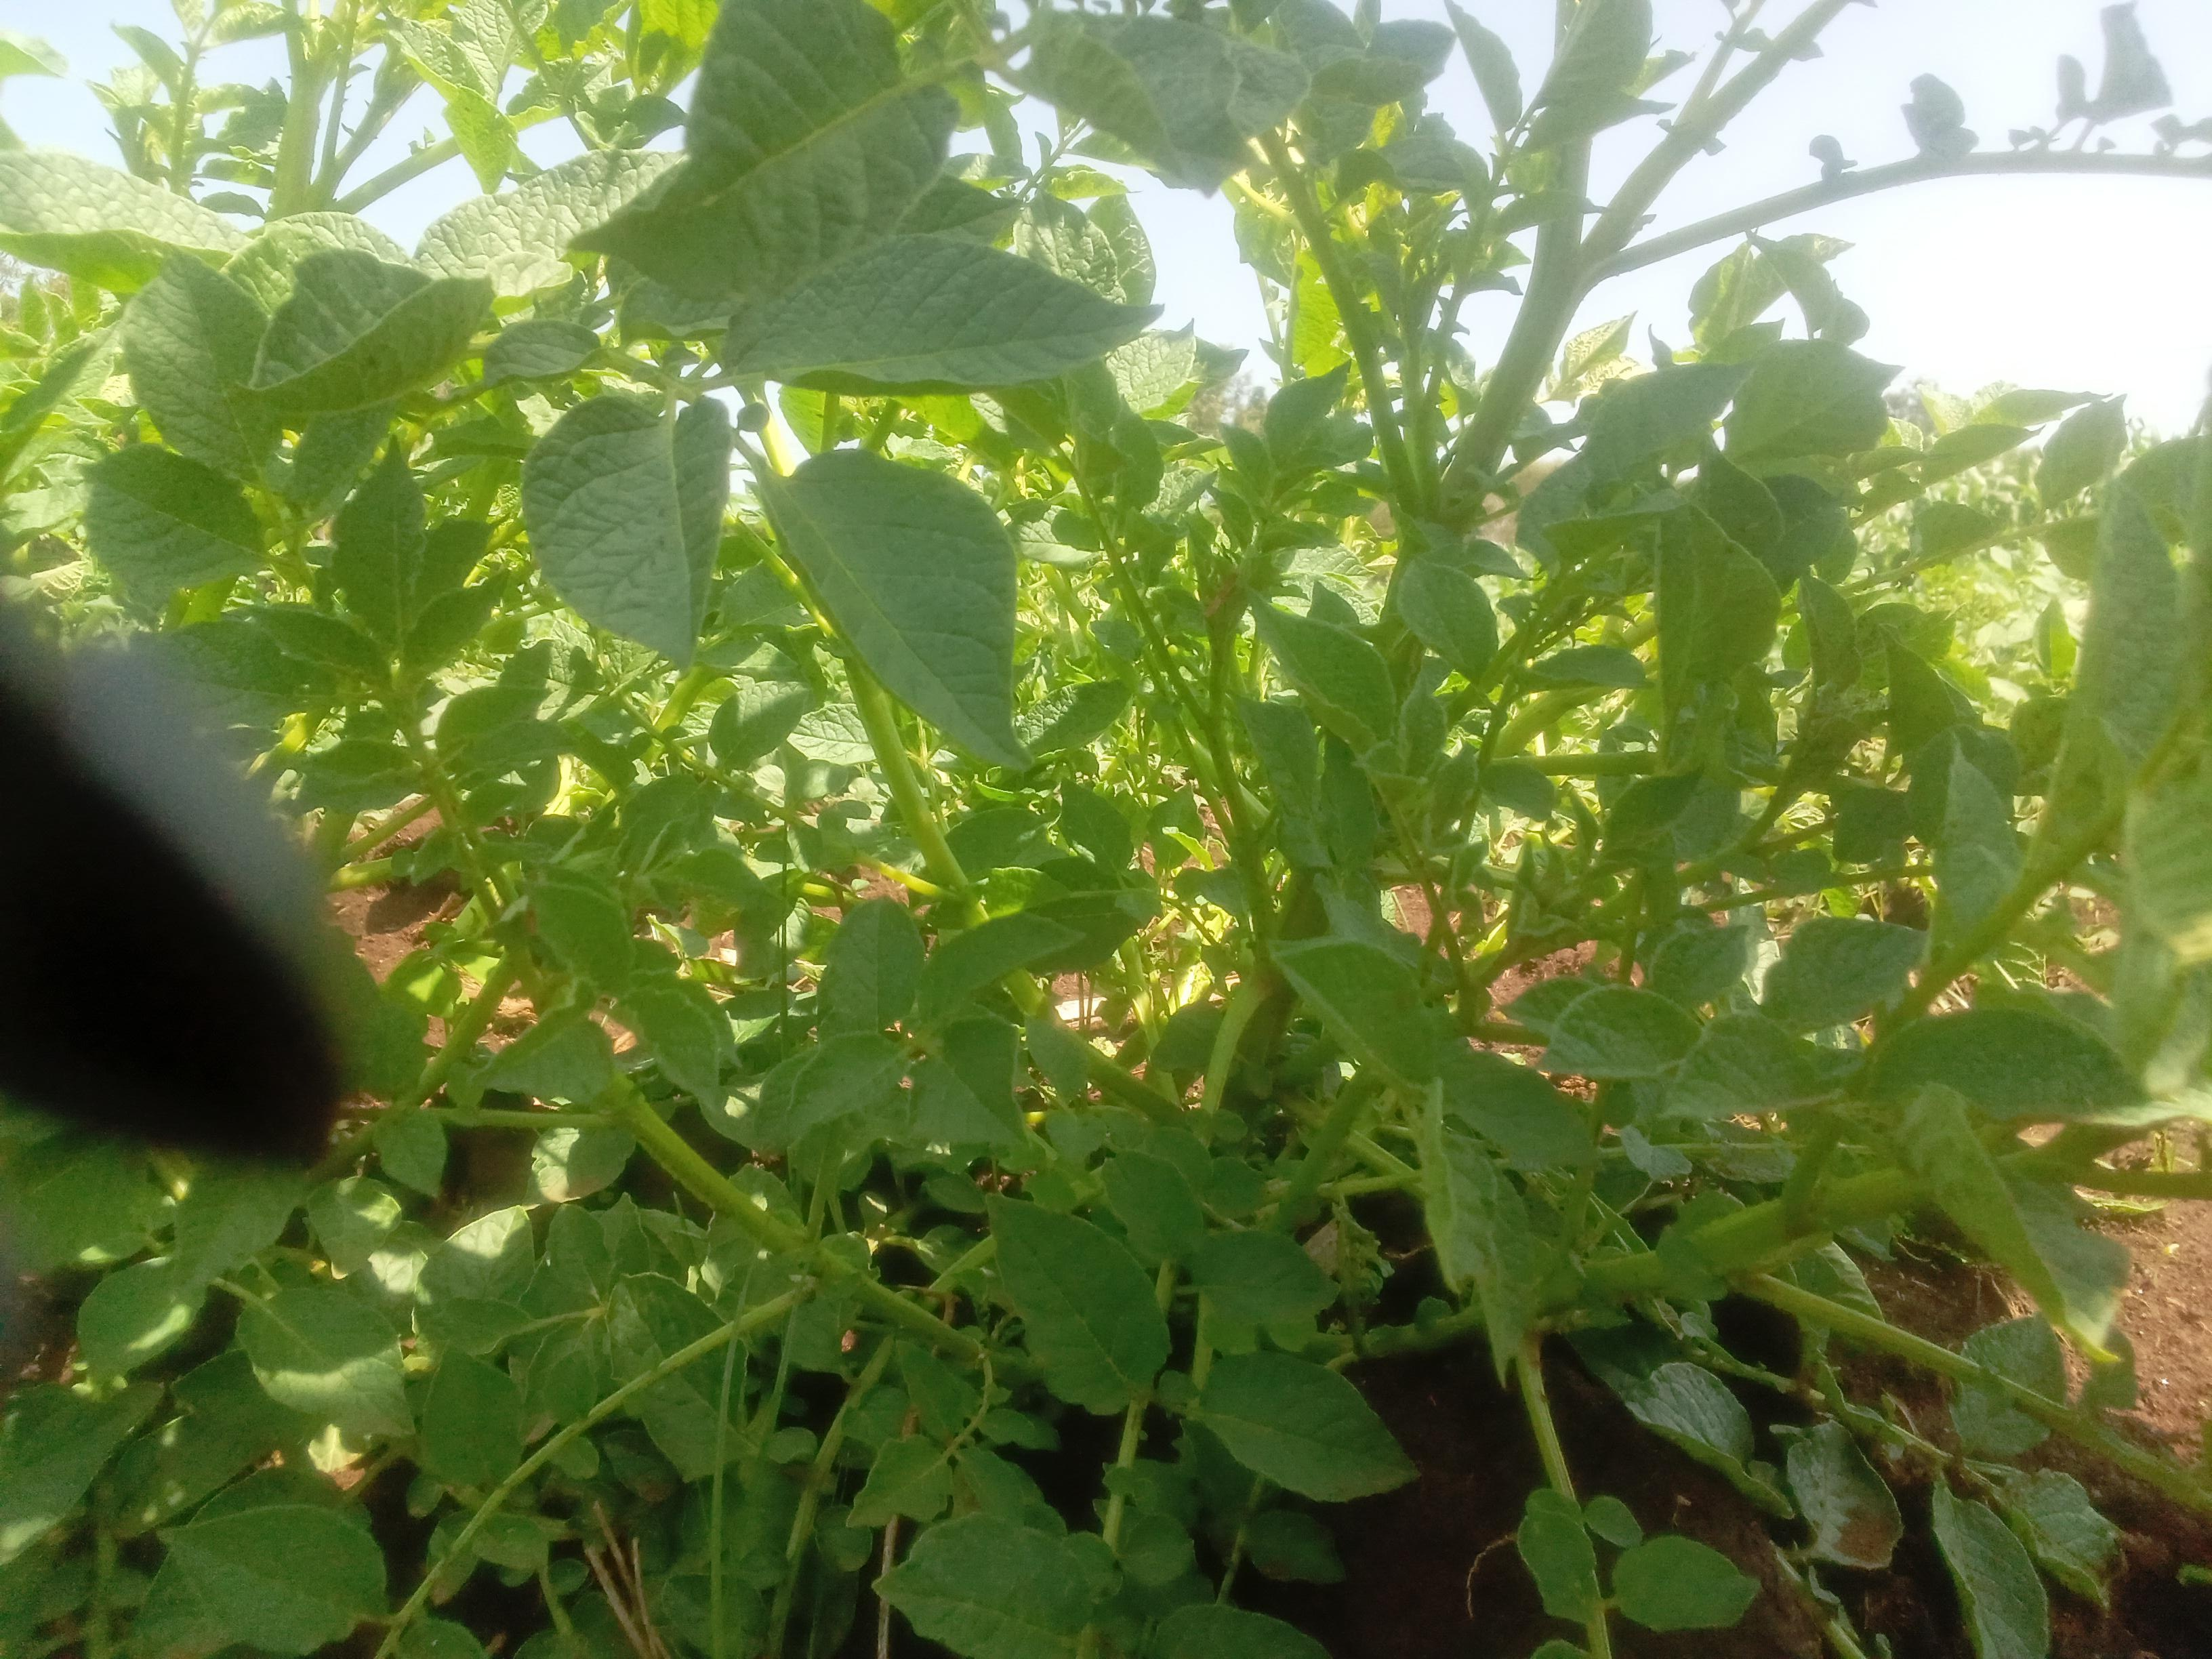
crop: potato
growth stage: flowering
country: Kenya
